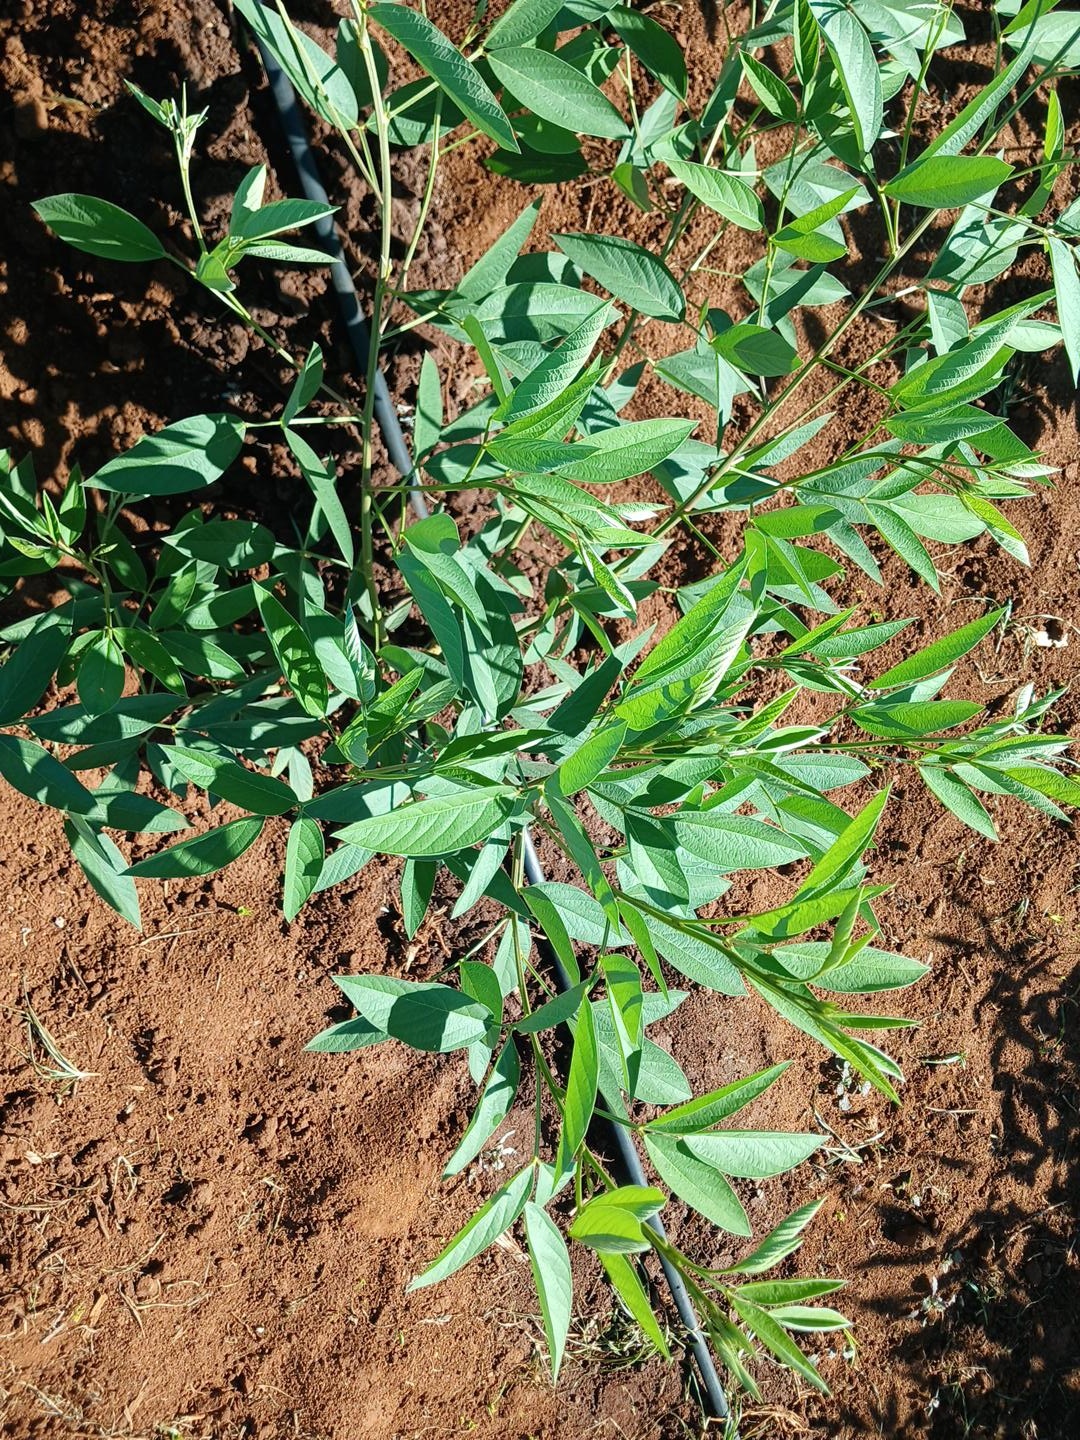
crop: pigeonpea
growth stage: vegetative
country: Kenya
